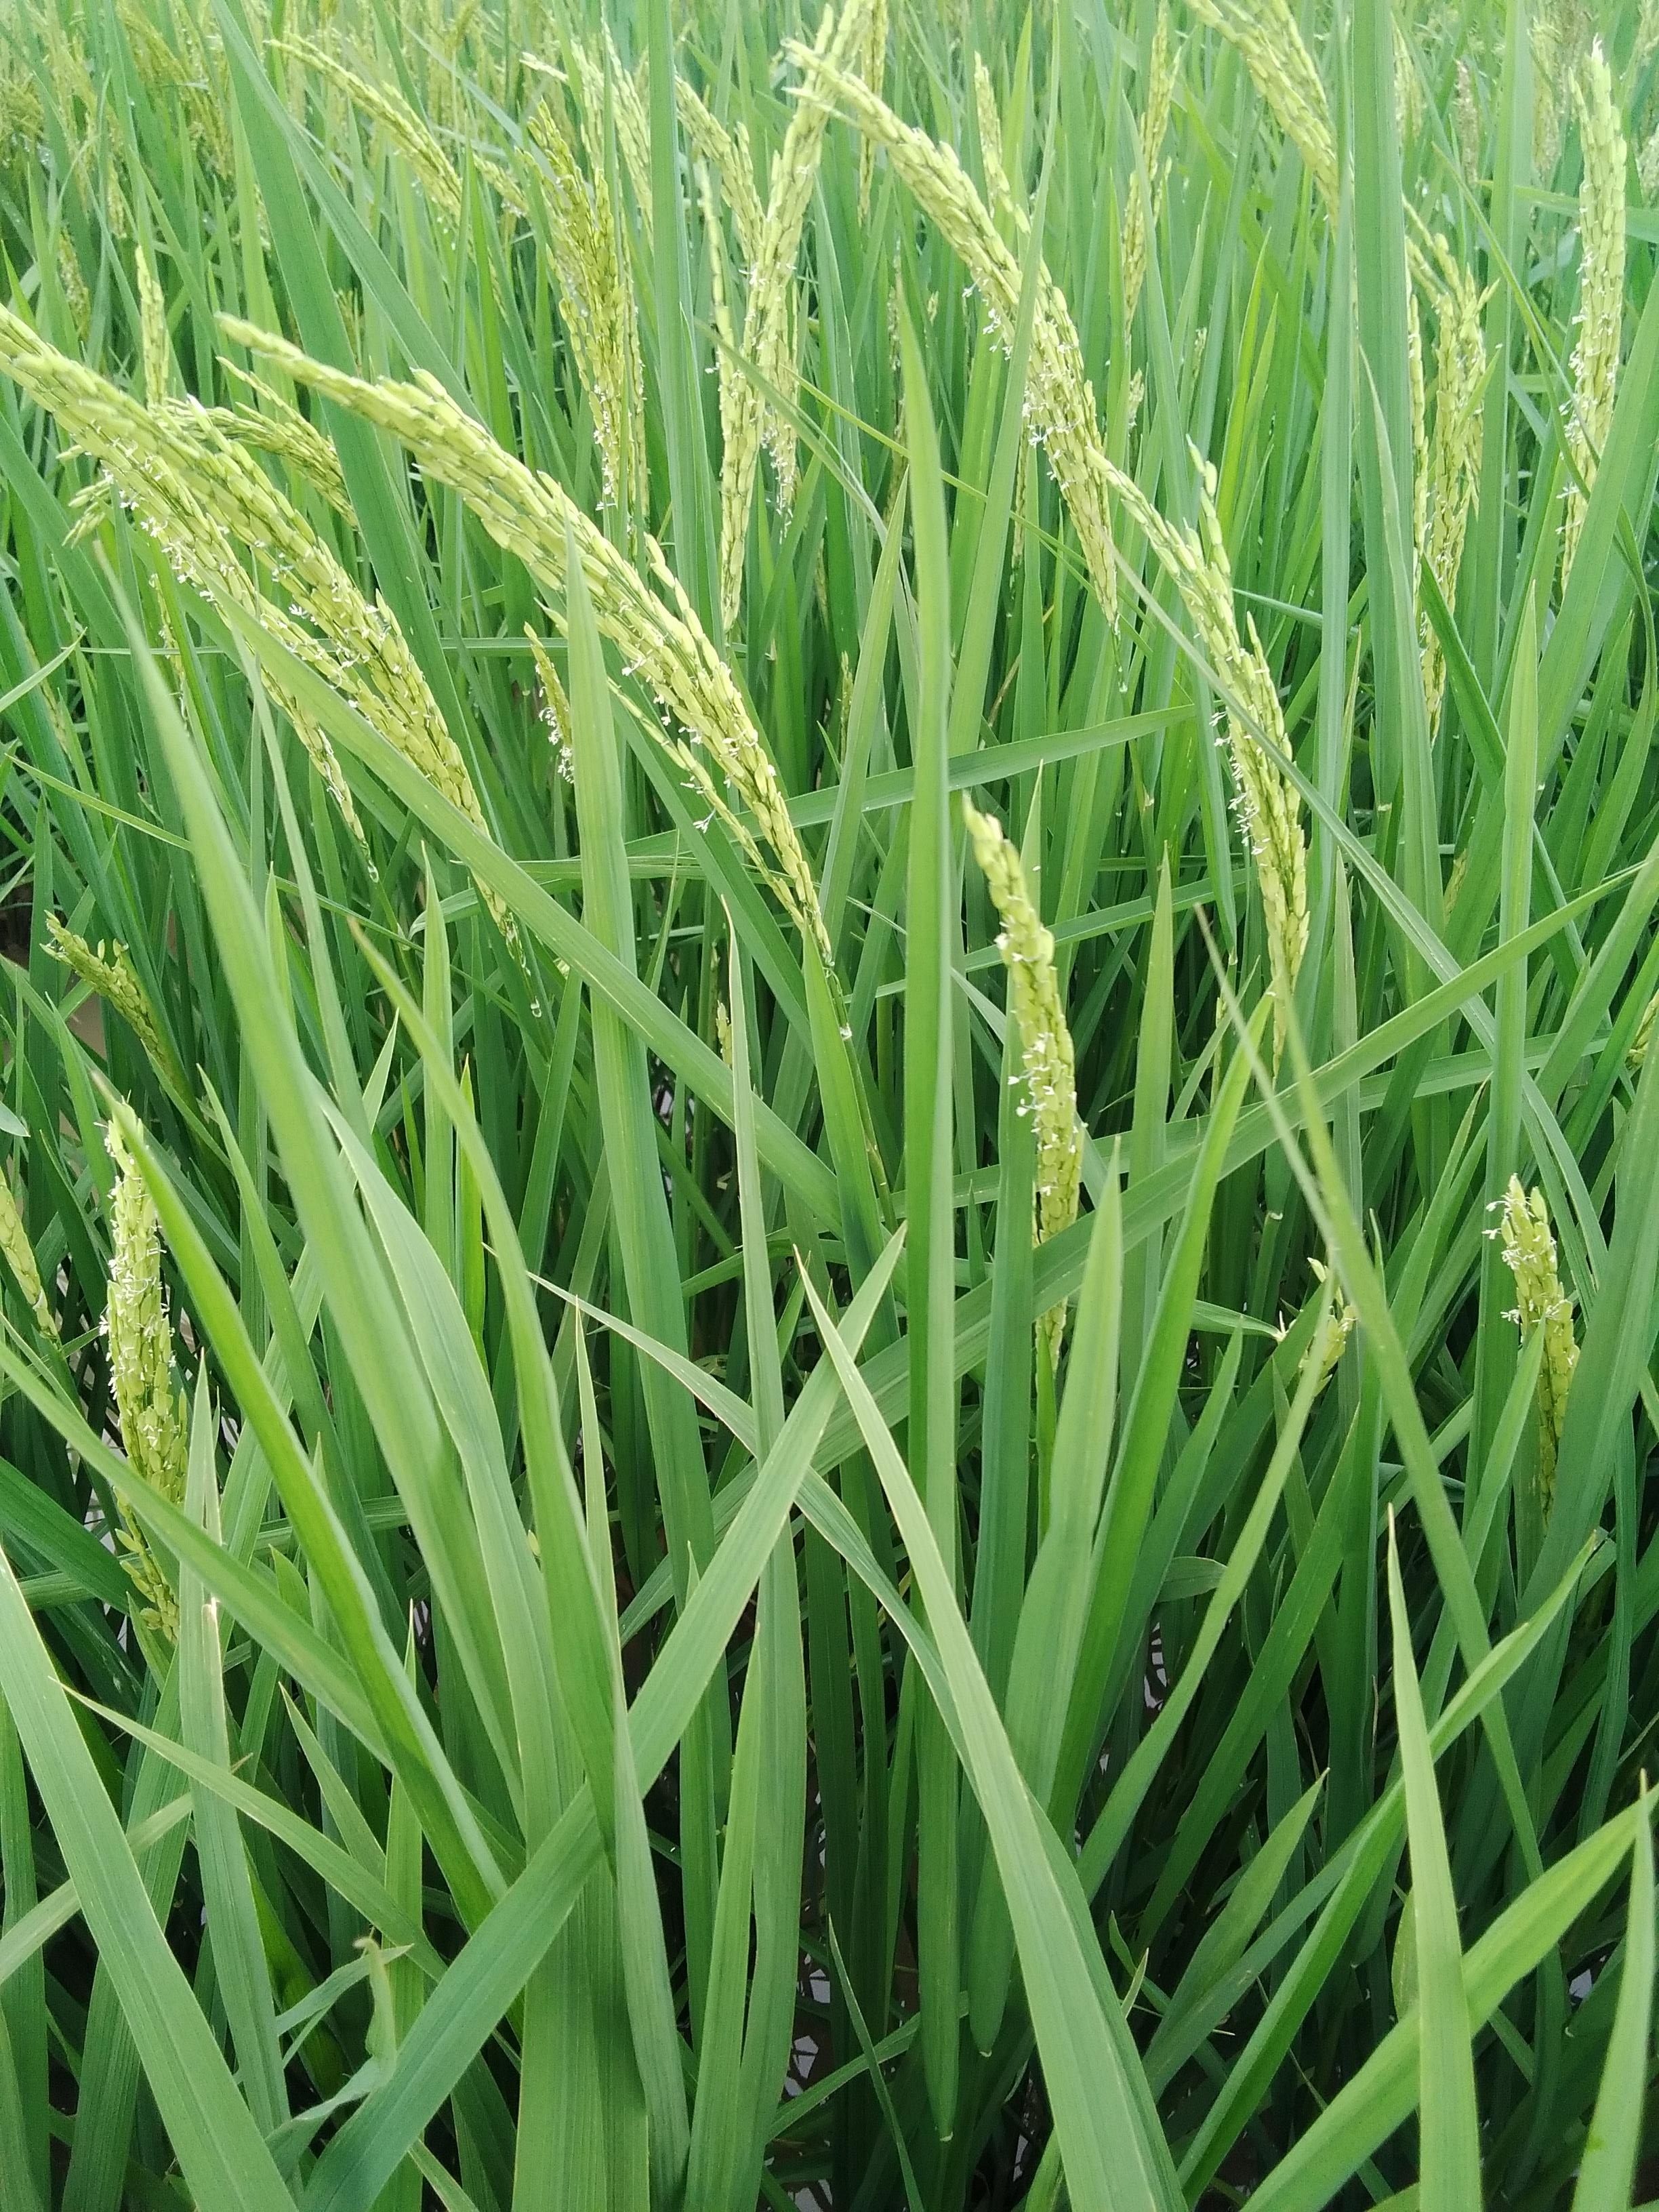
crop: rice
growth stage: flowering
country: Nigeria
